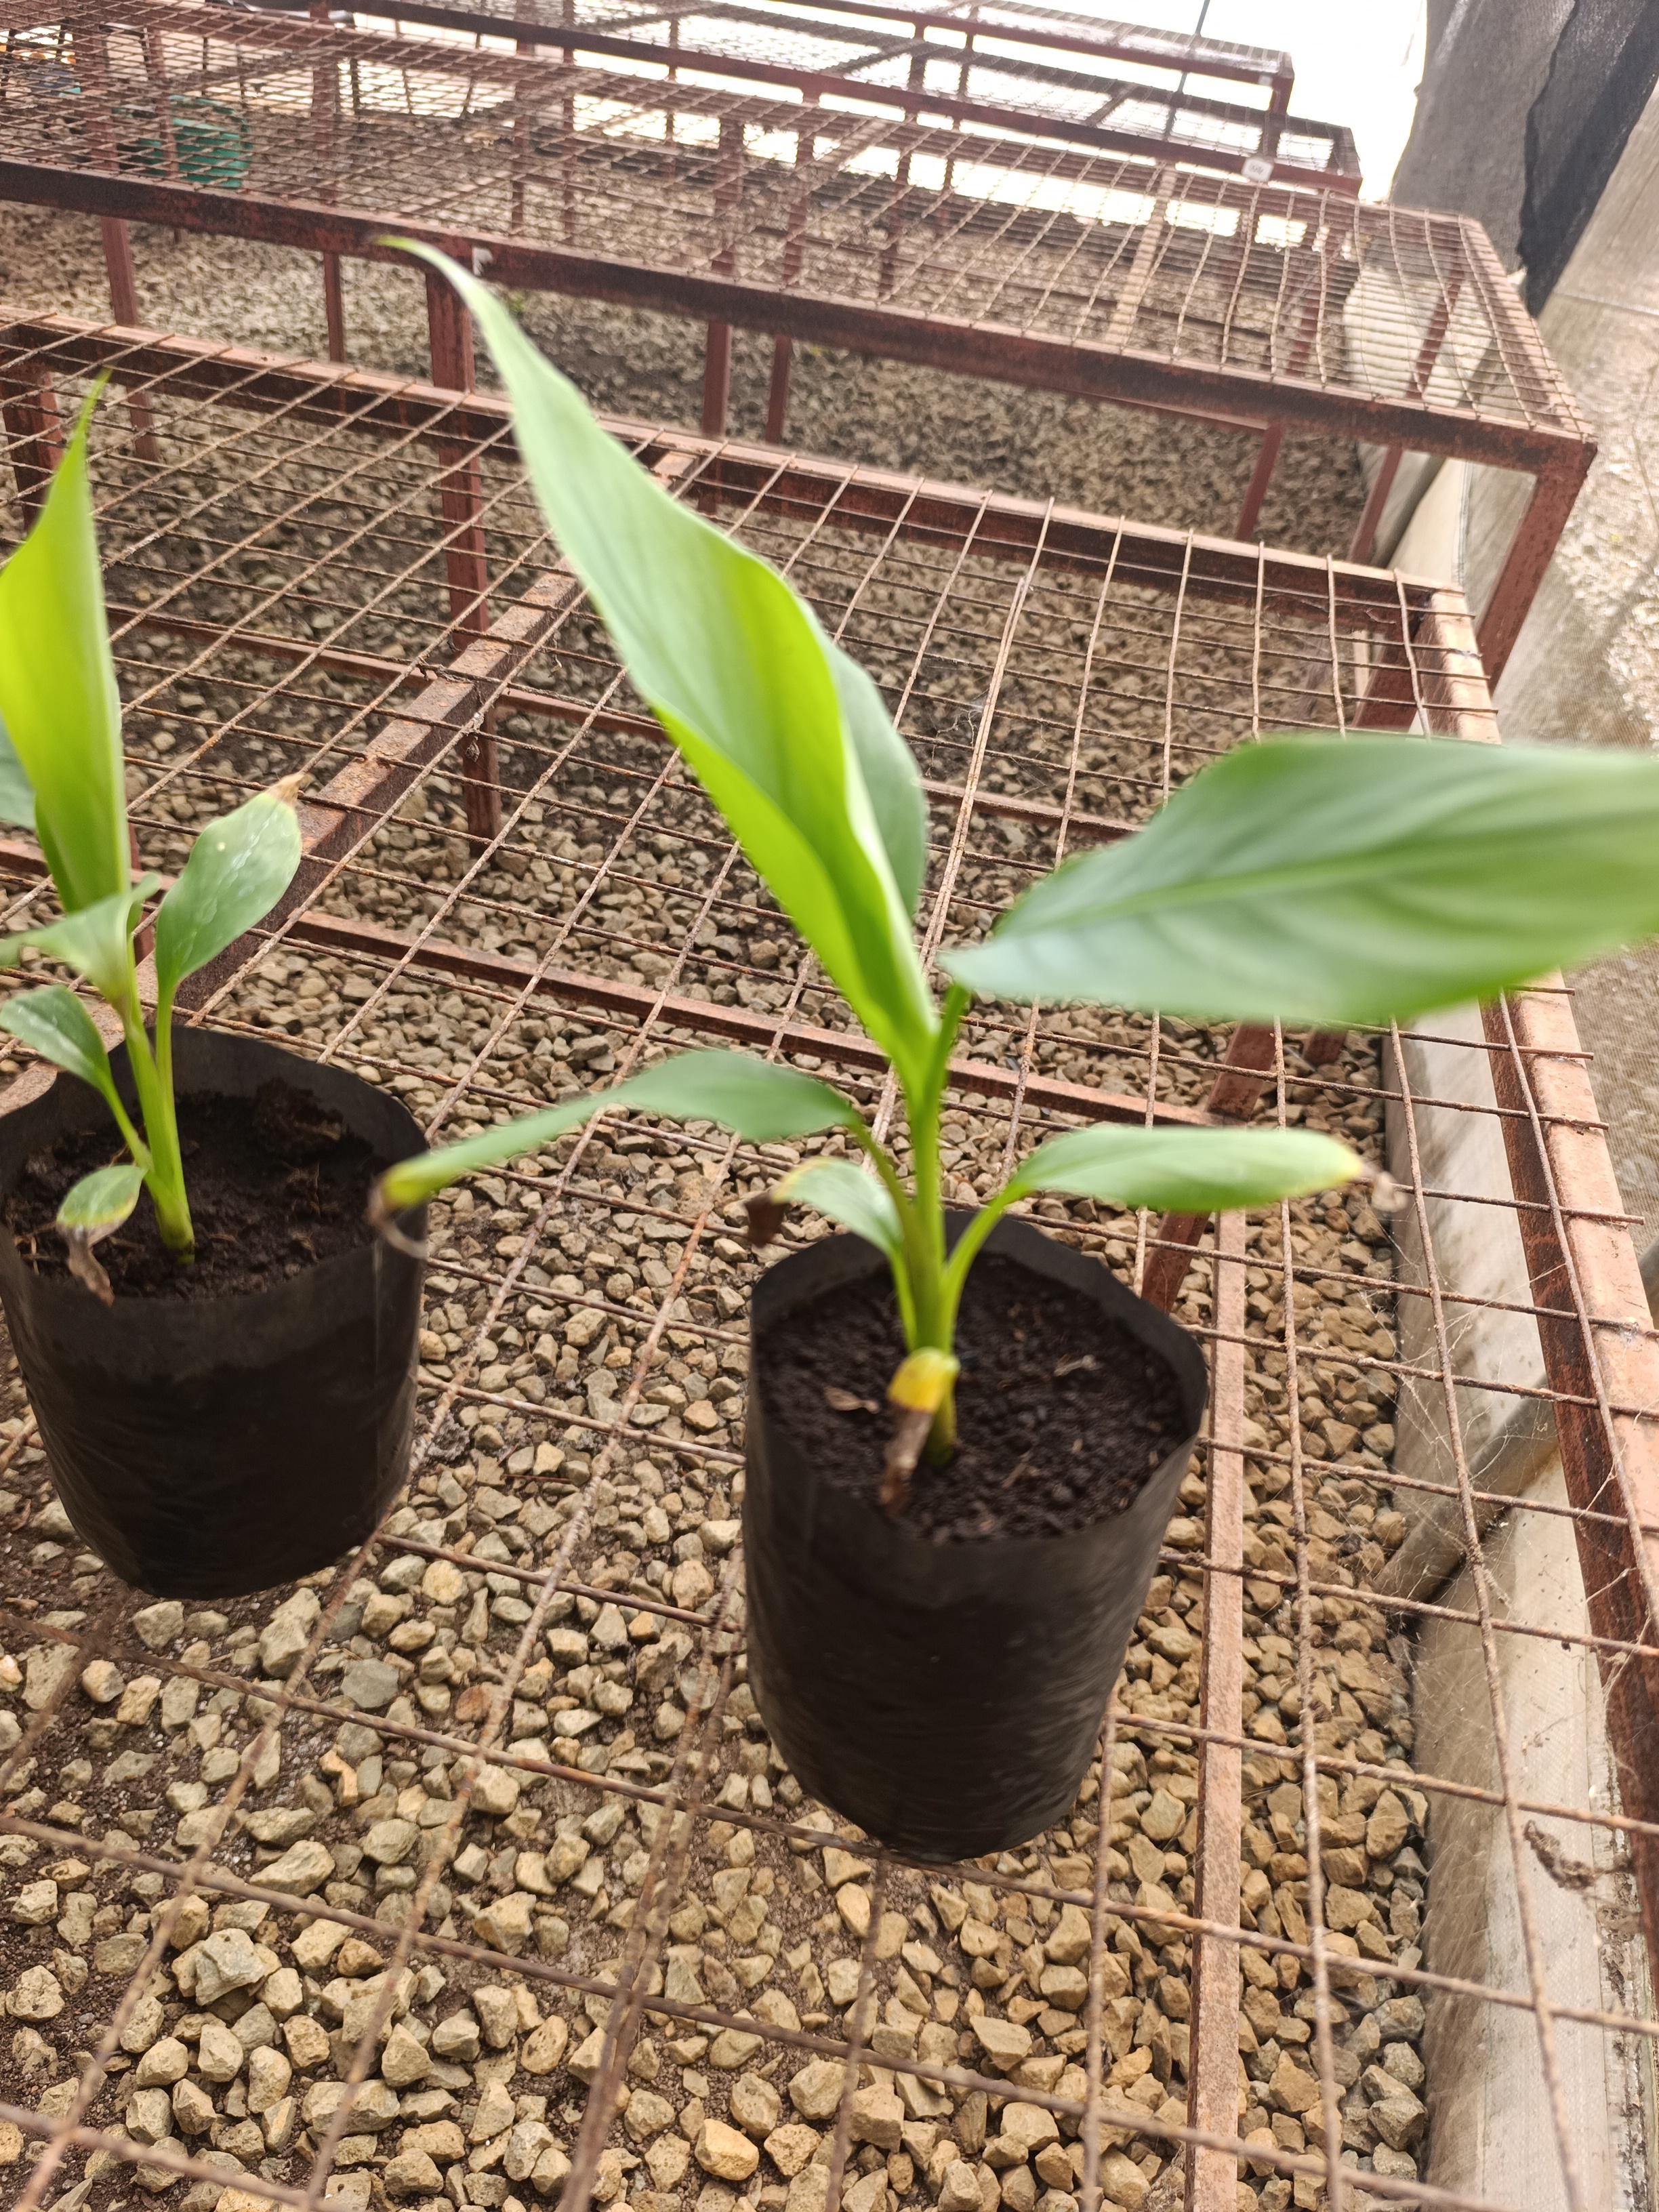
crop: banana
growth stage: vegetative
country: Tanzania
